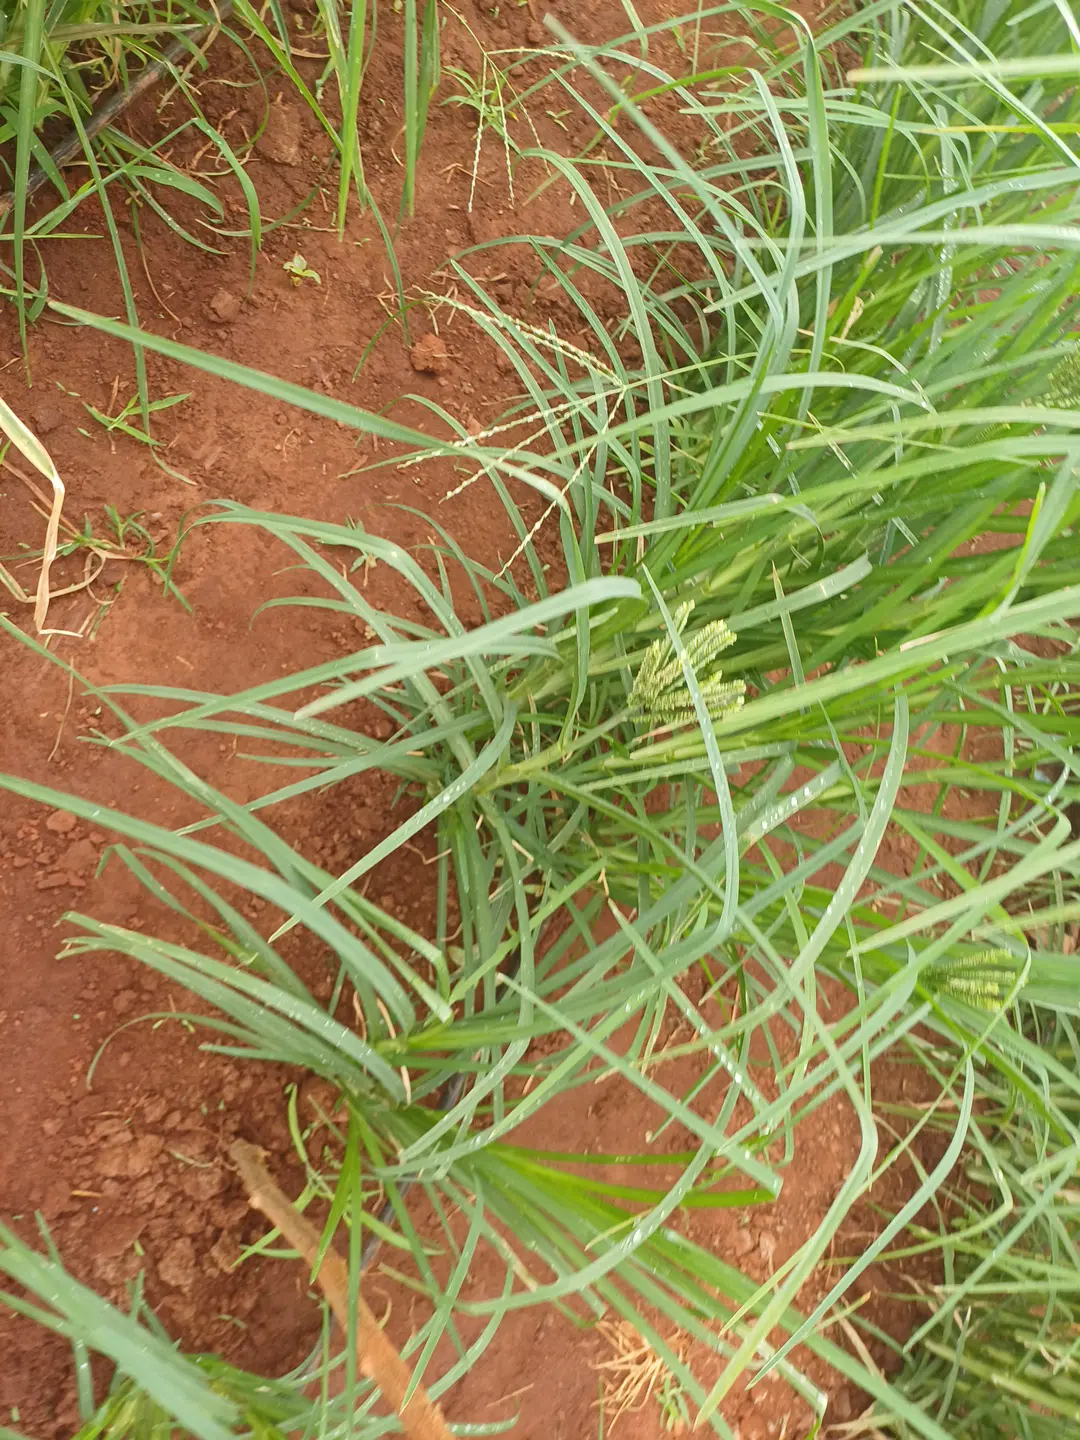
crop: finger millet
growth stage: flowering
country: Kenya
